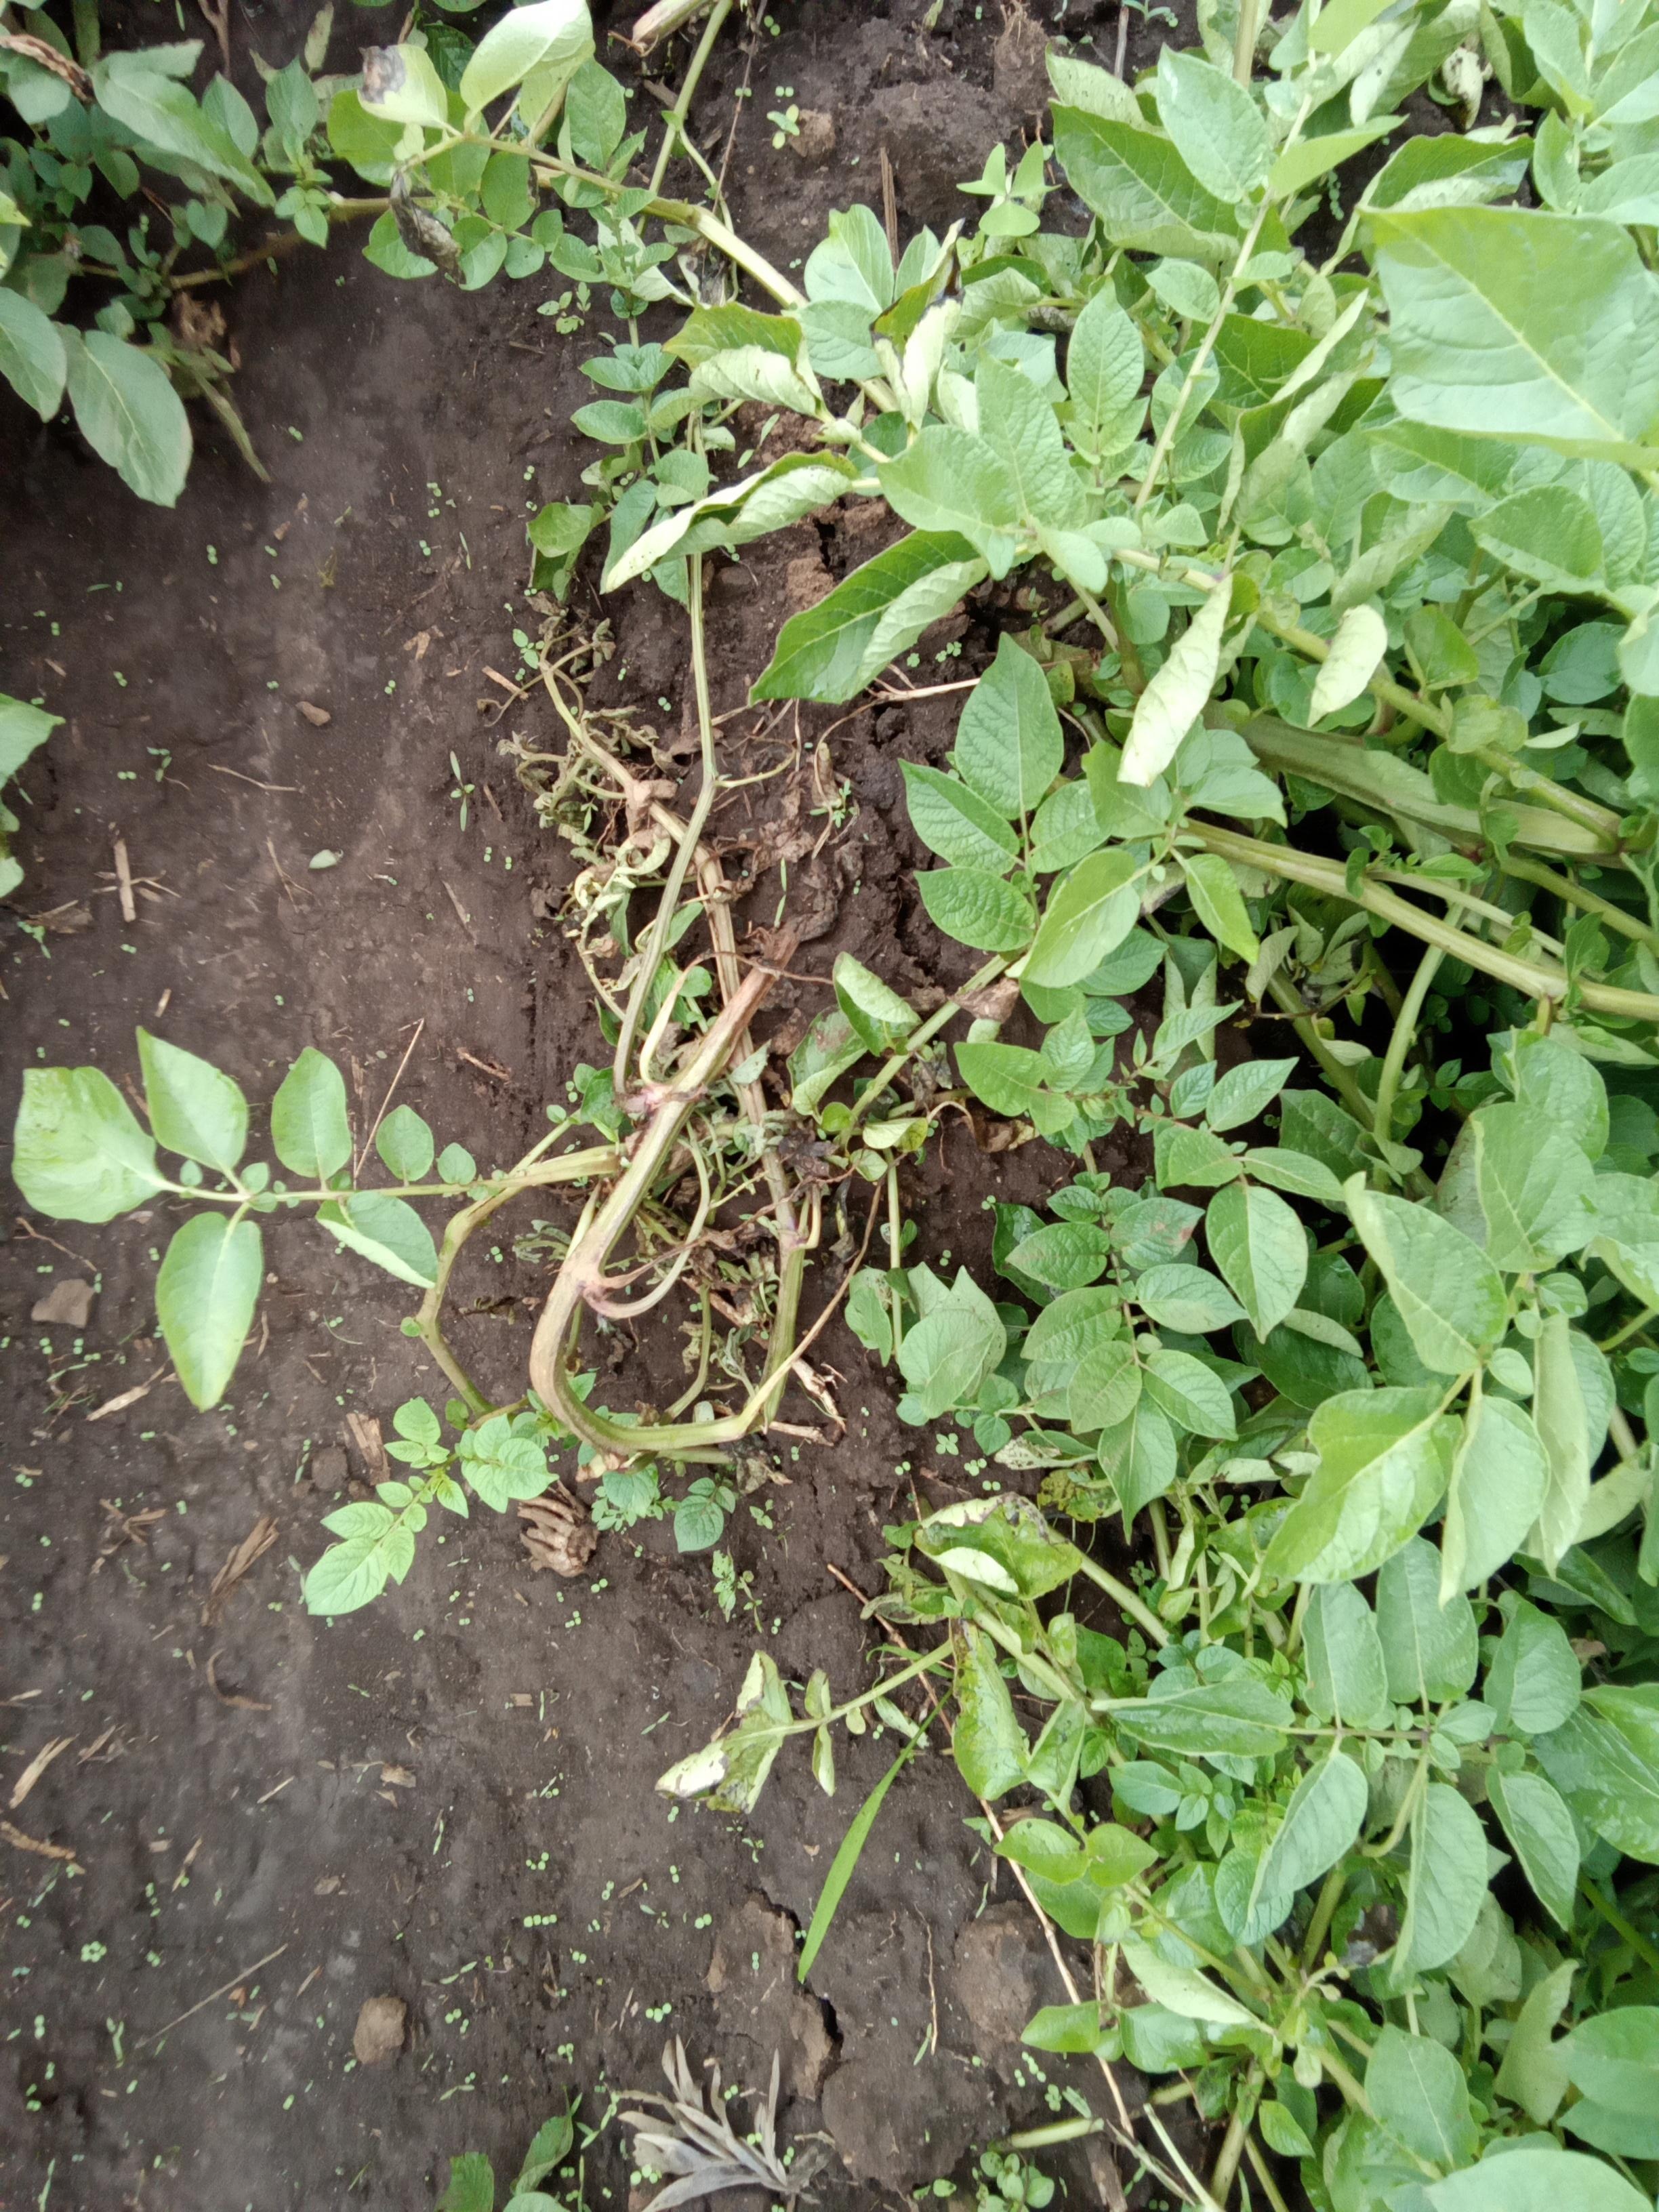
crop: potato
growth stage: flowering
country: Kenya
